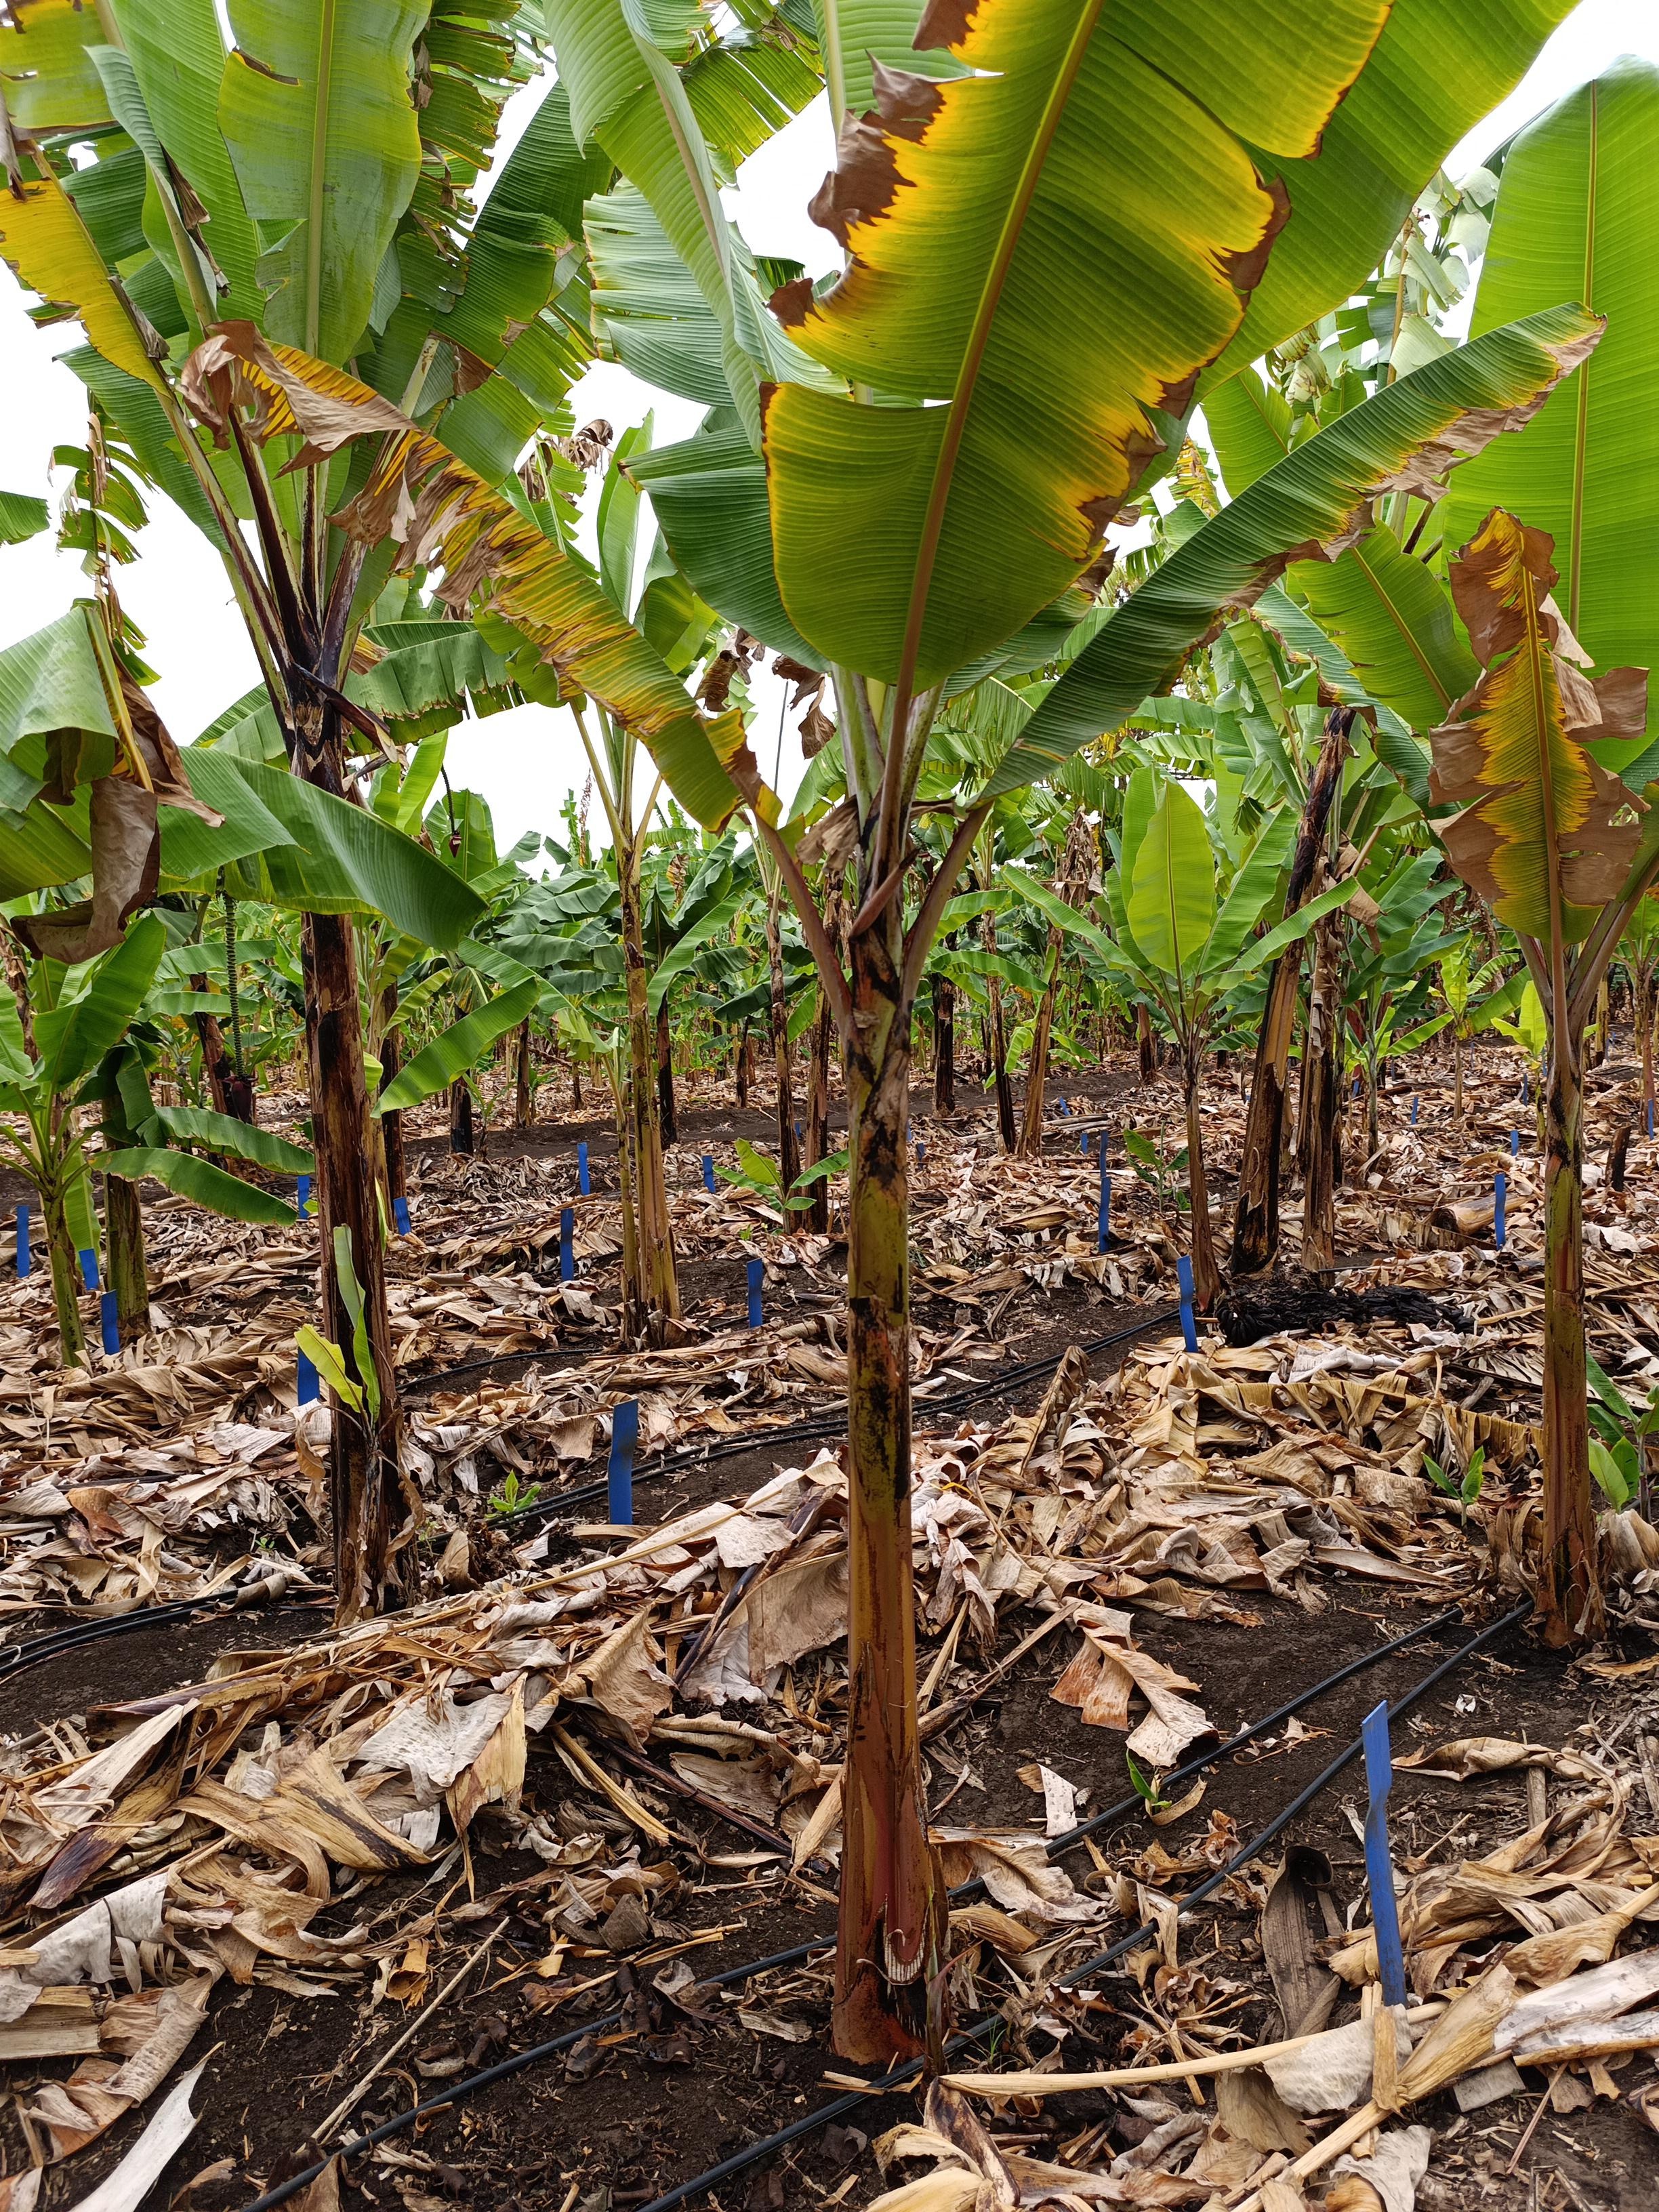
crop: banana
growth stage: vegetative
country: Tanzania
